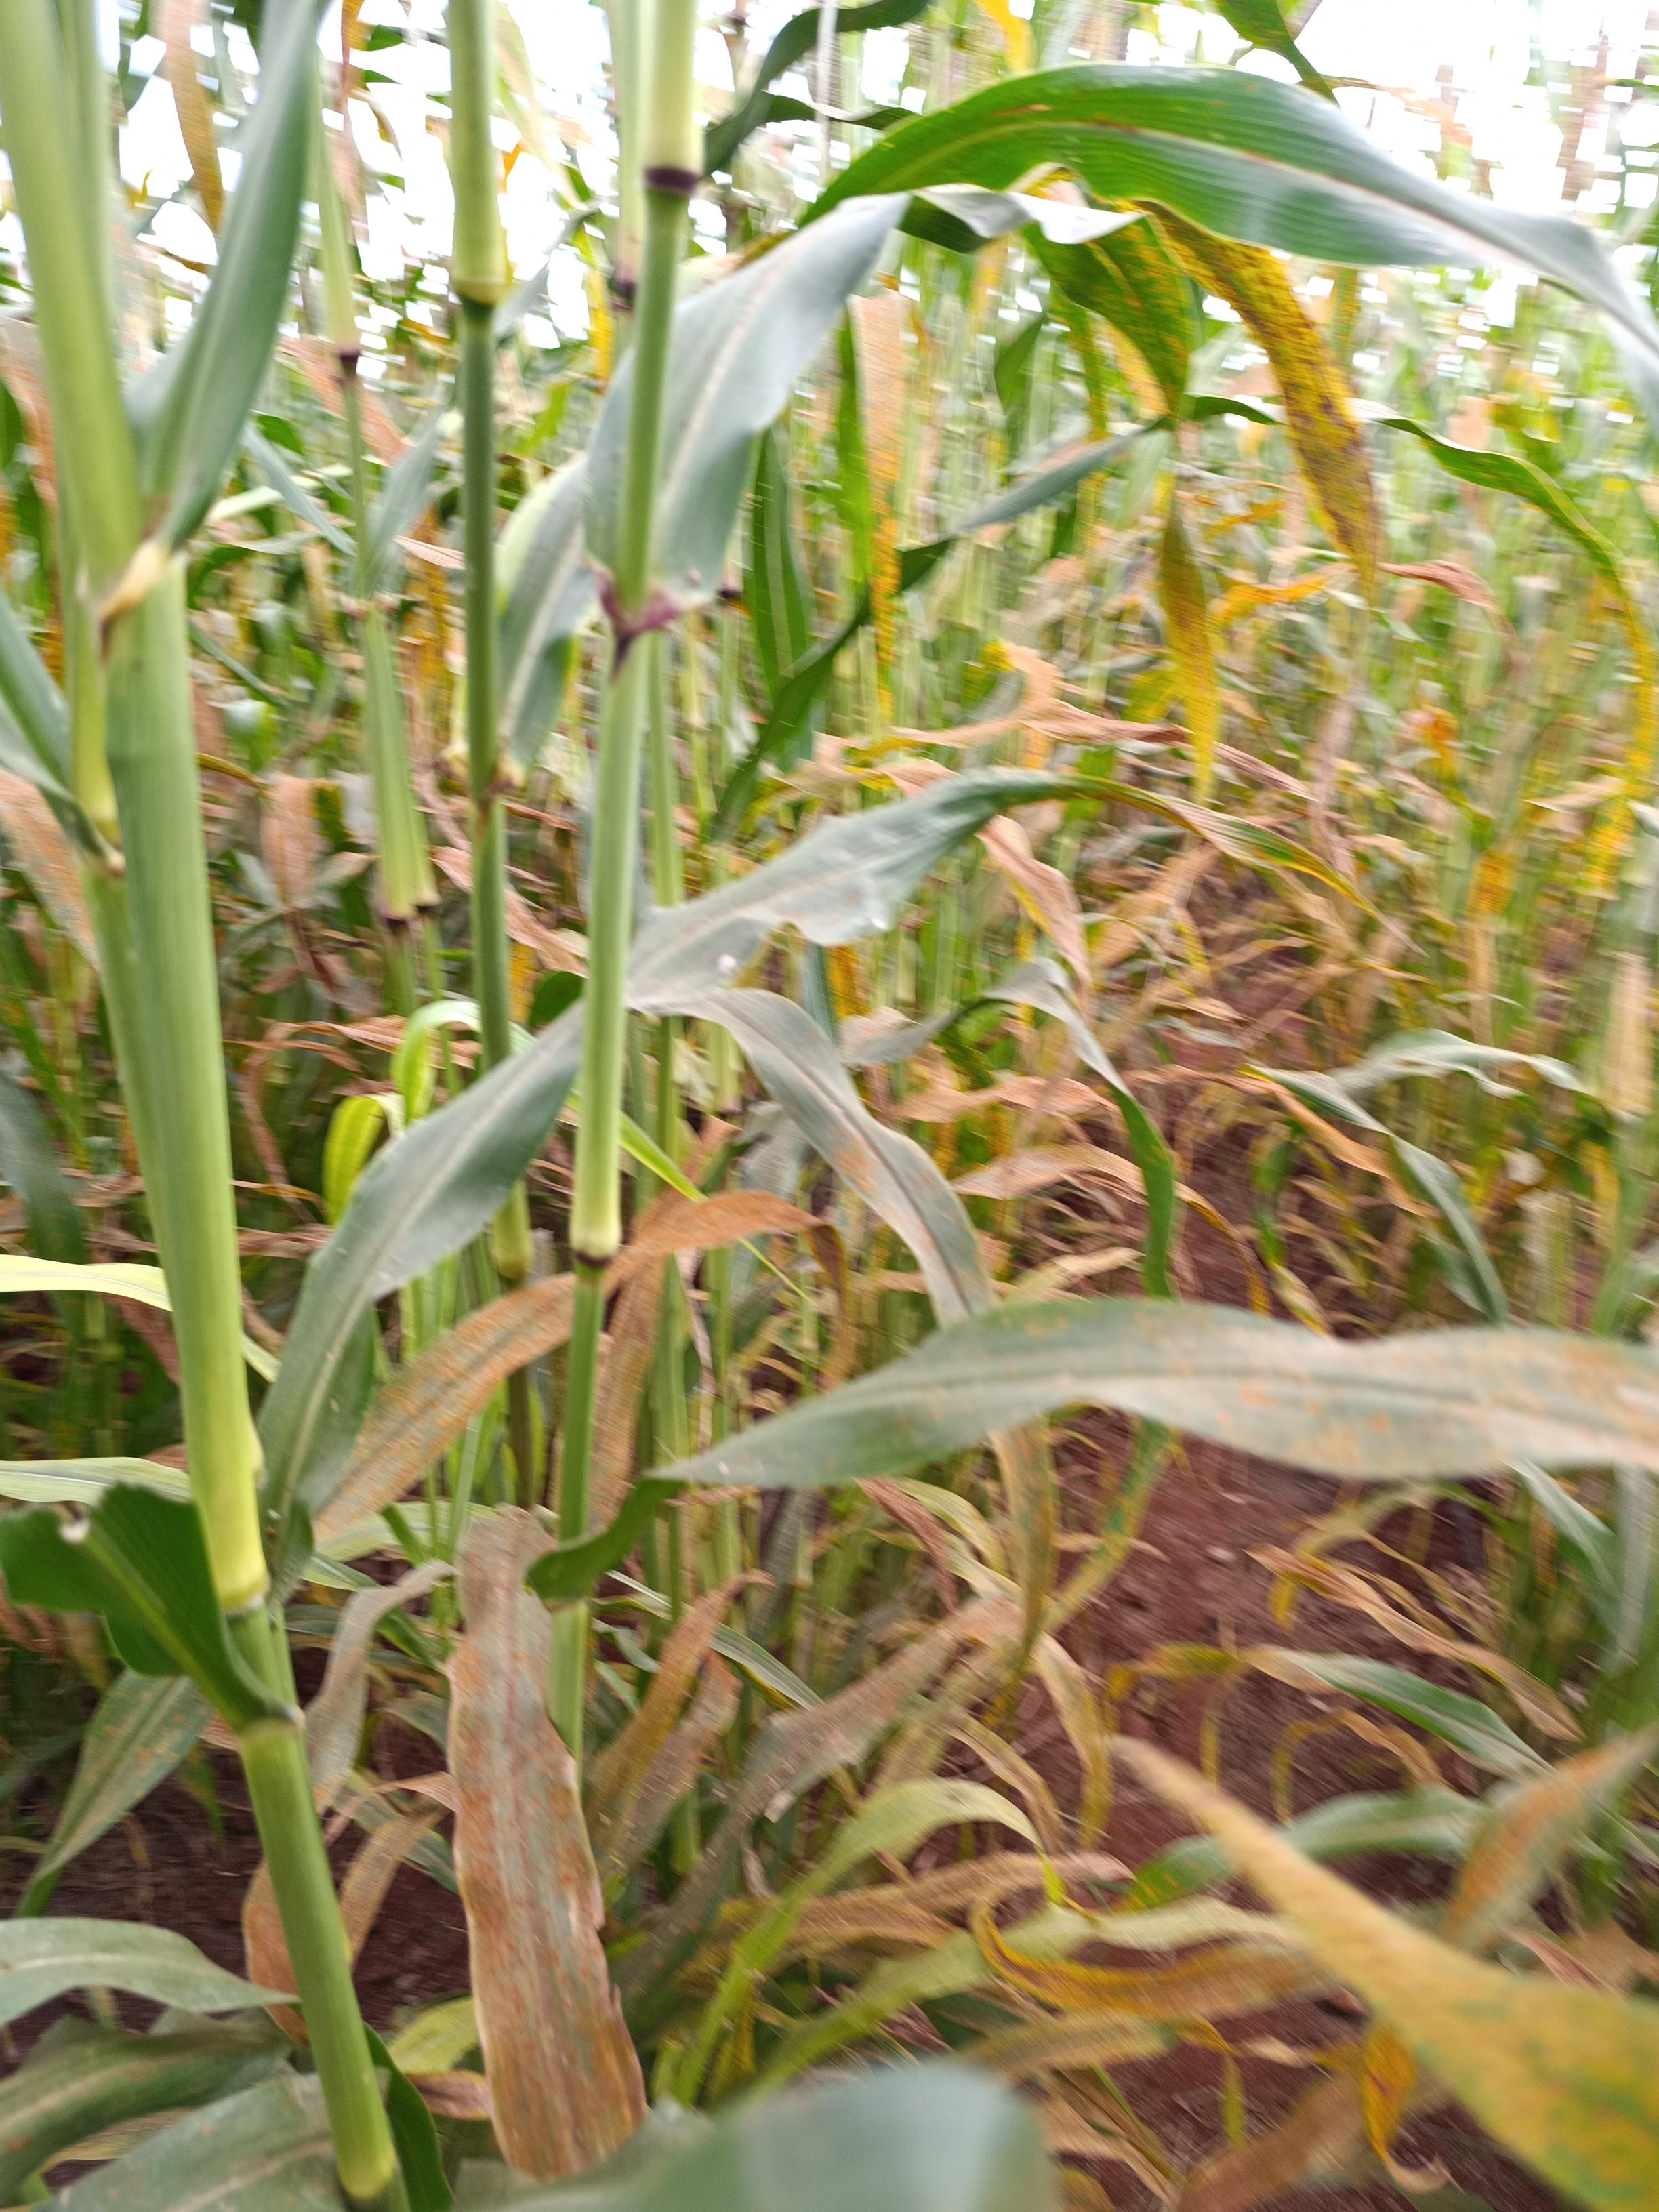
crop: pearl millet
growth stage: filling grain
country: Kenya
